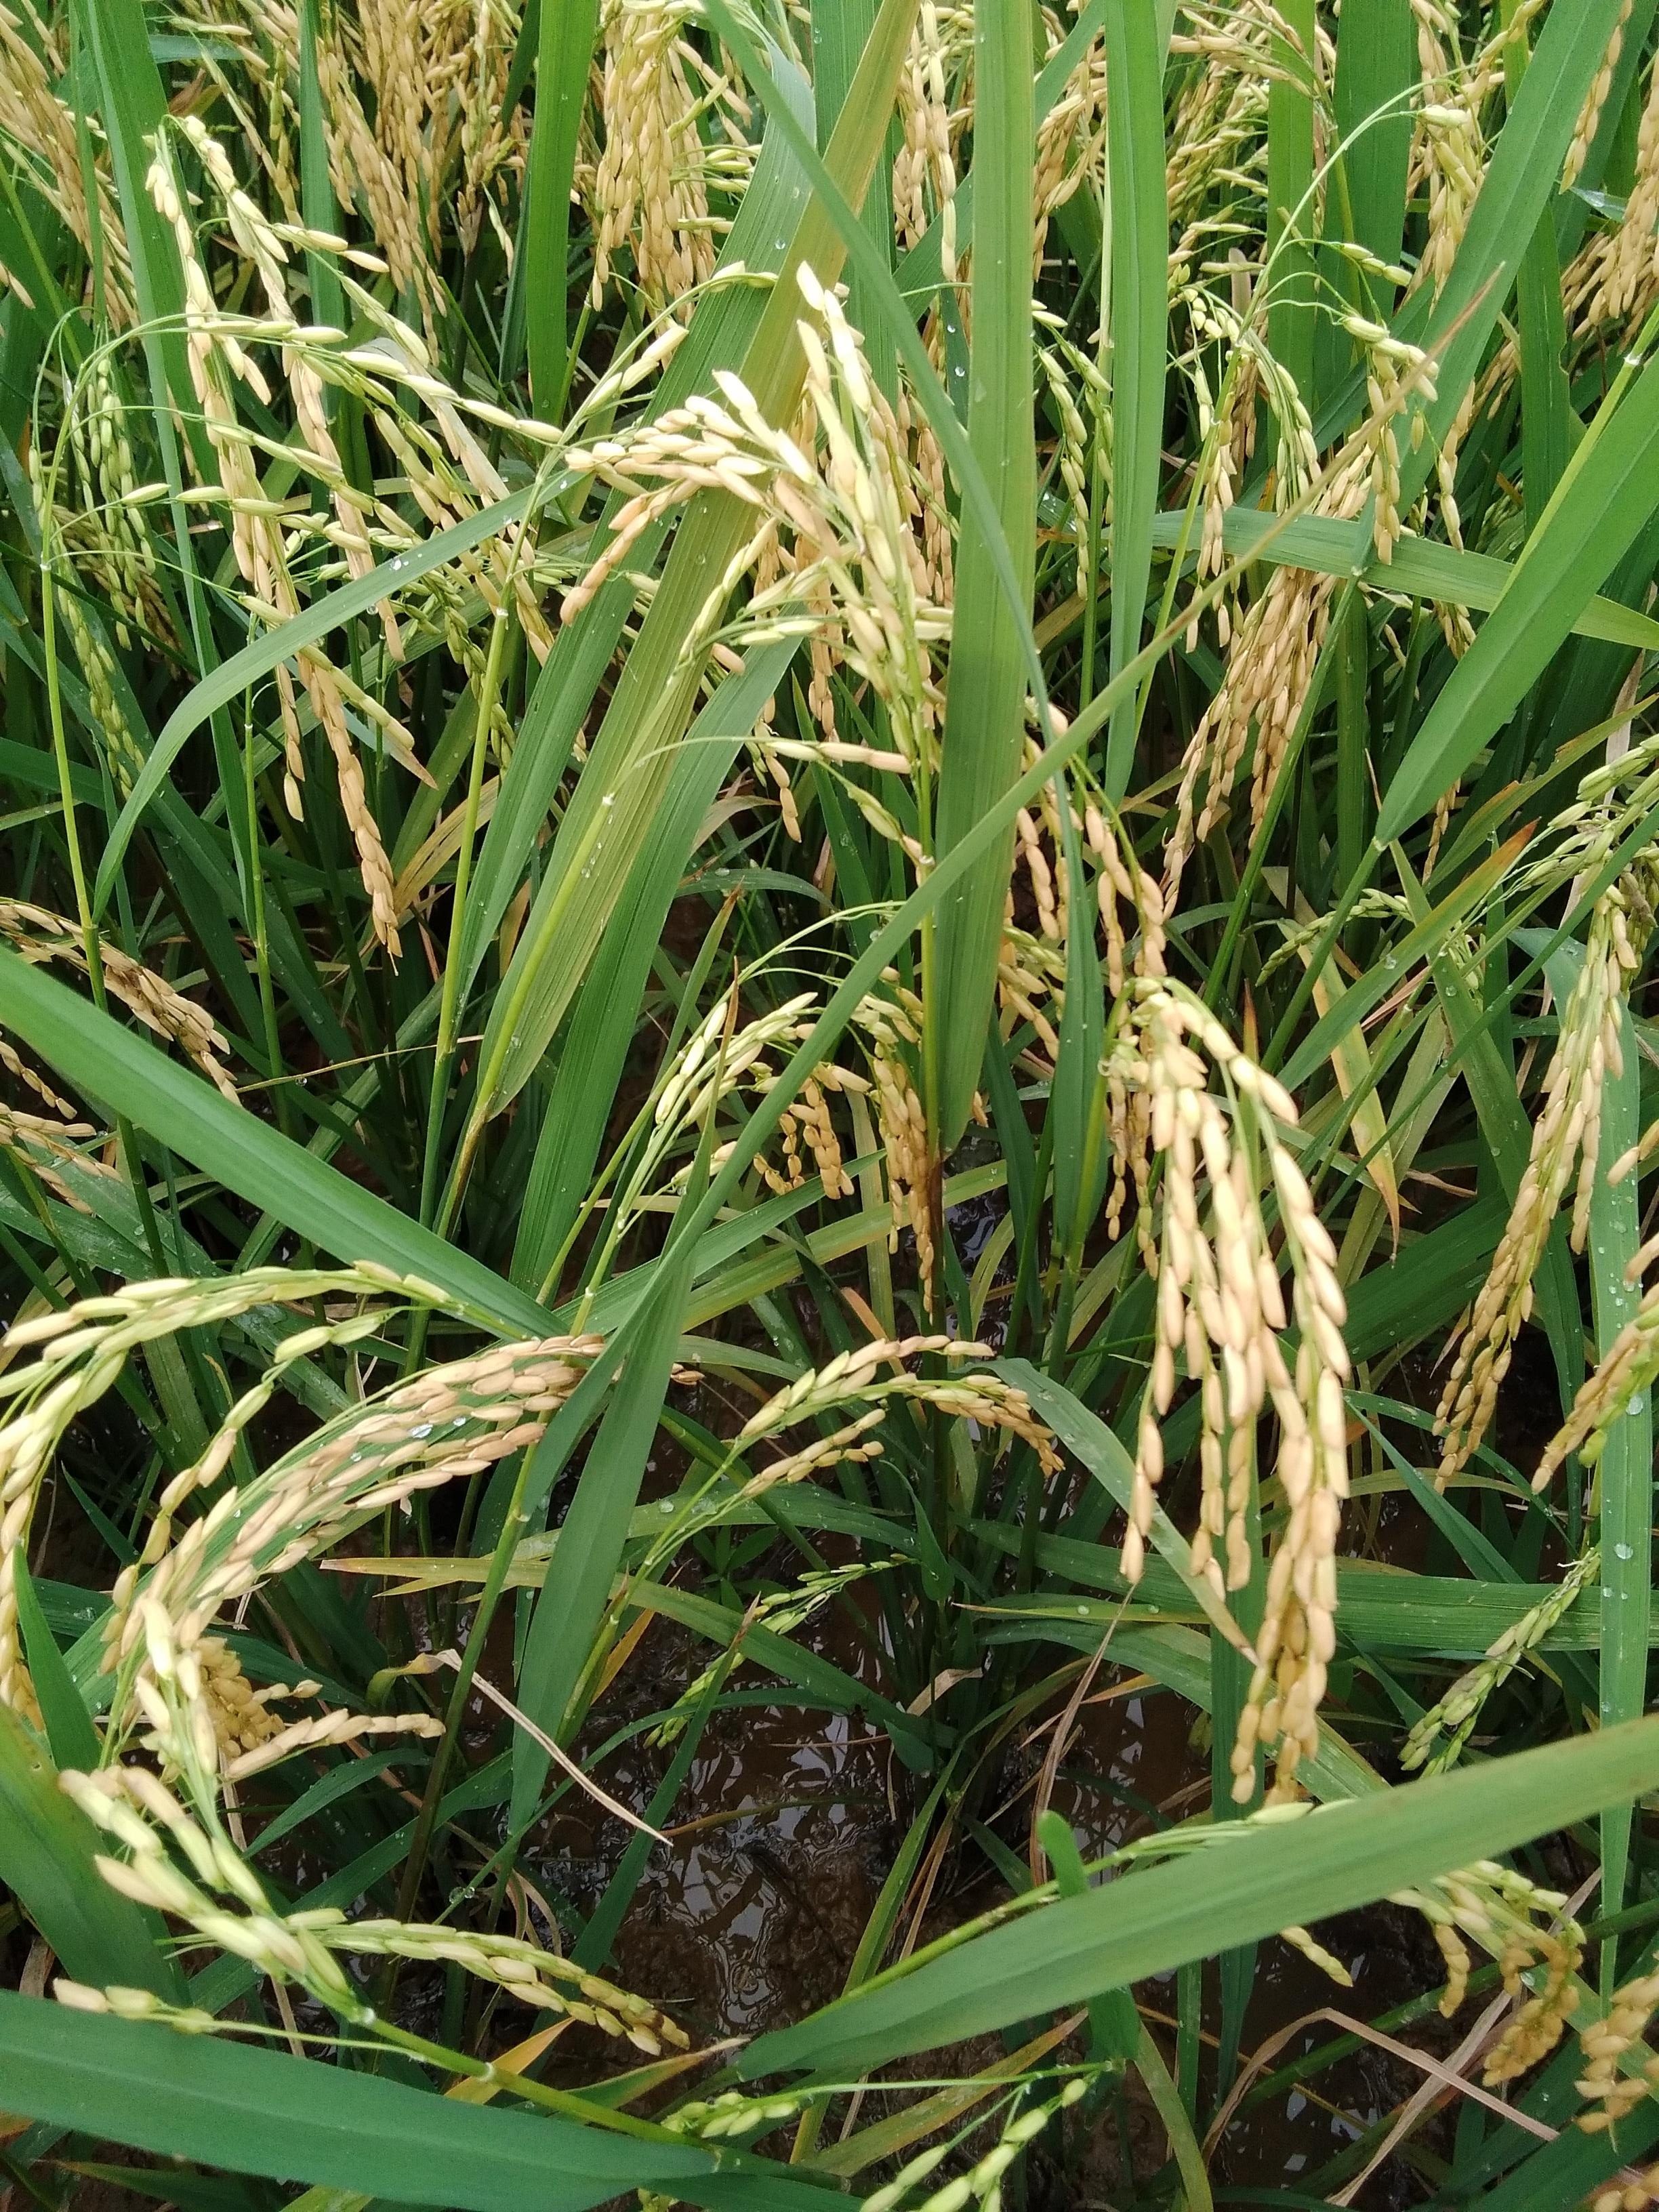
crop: rice
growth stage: ripening
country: Nigeria
